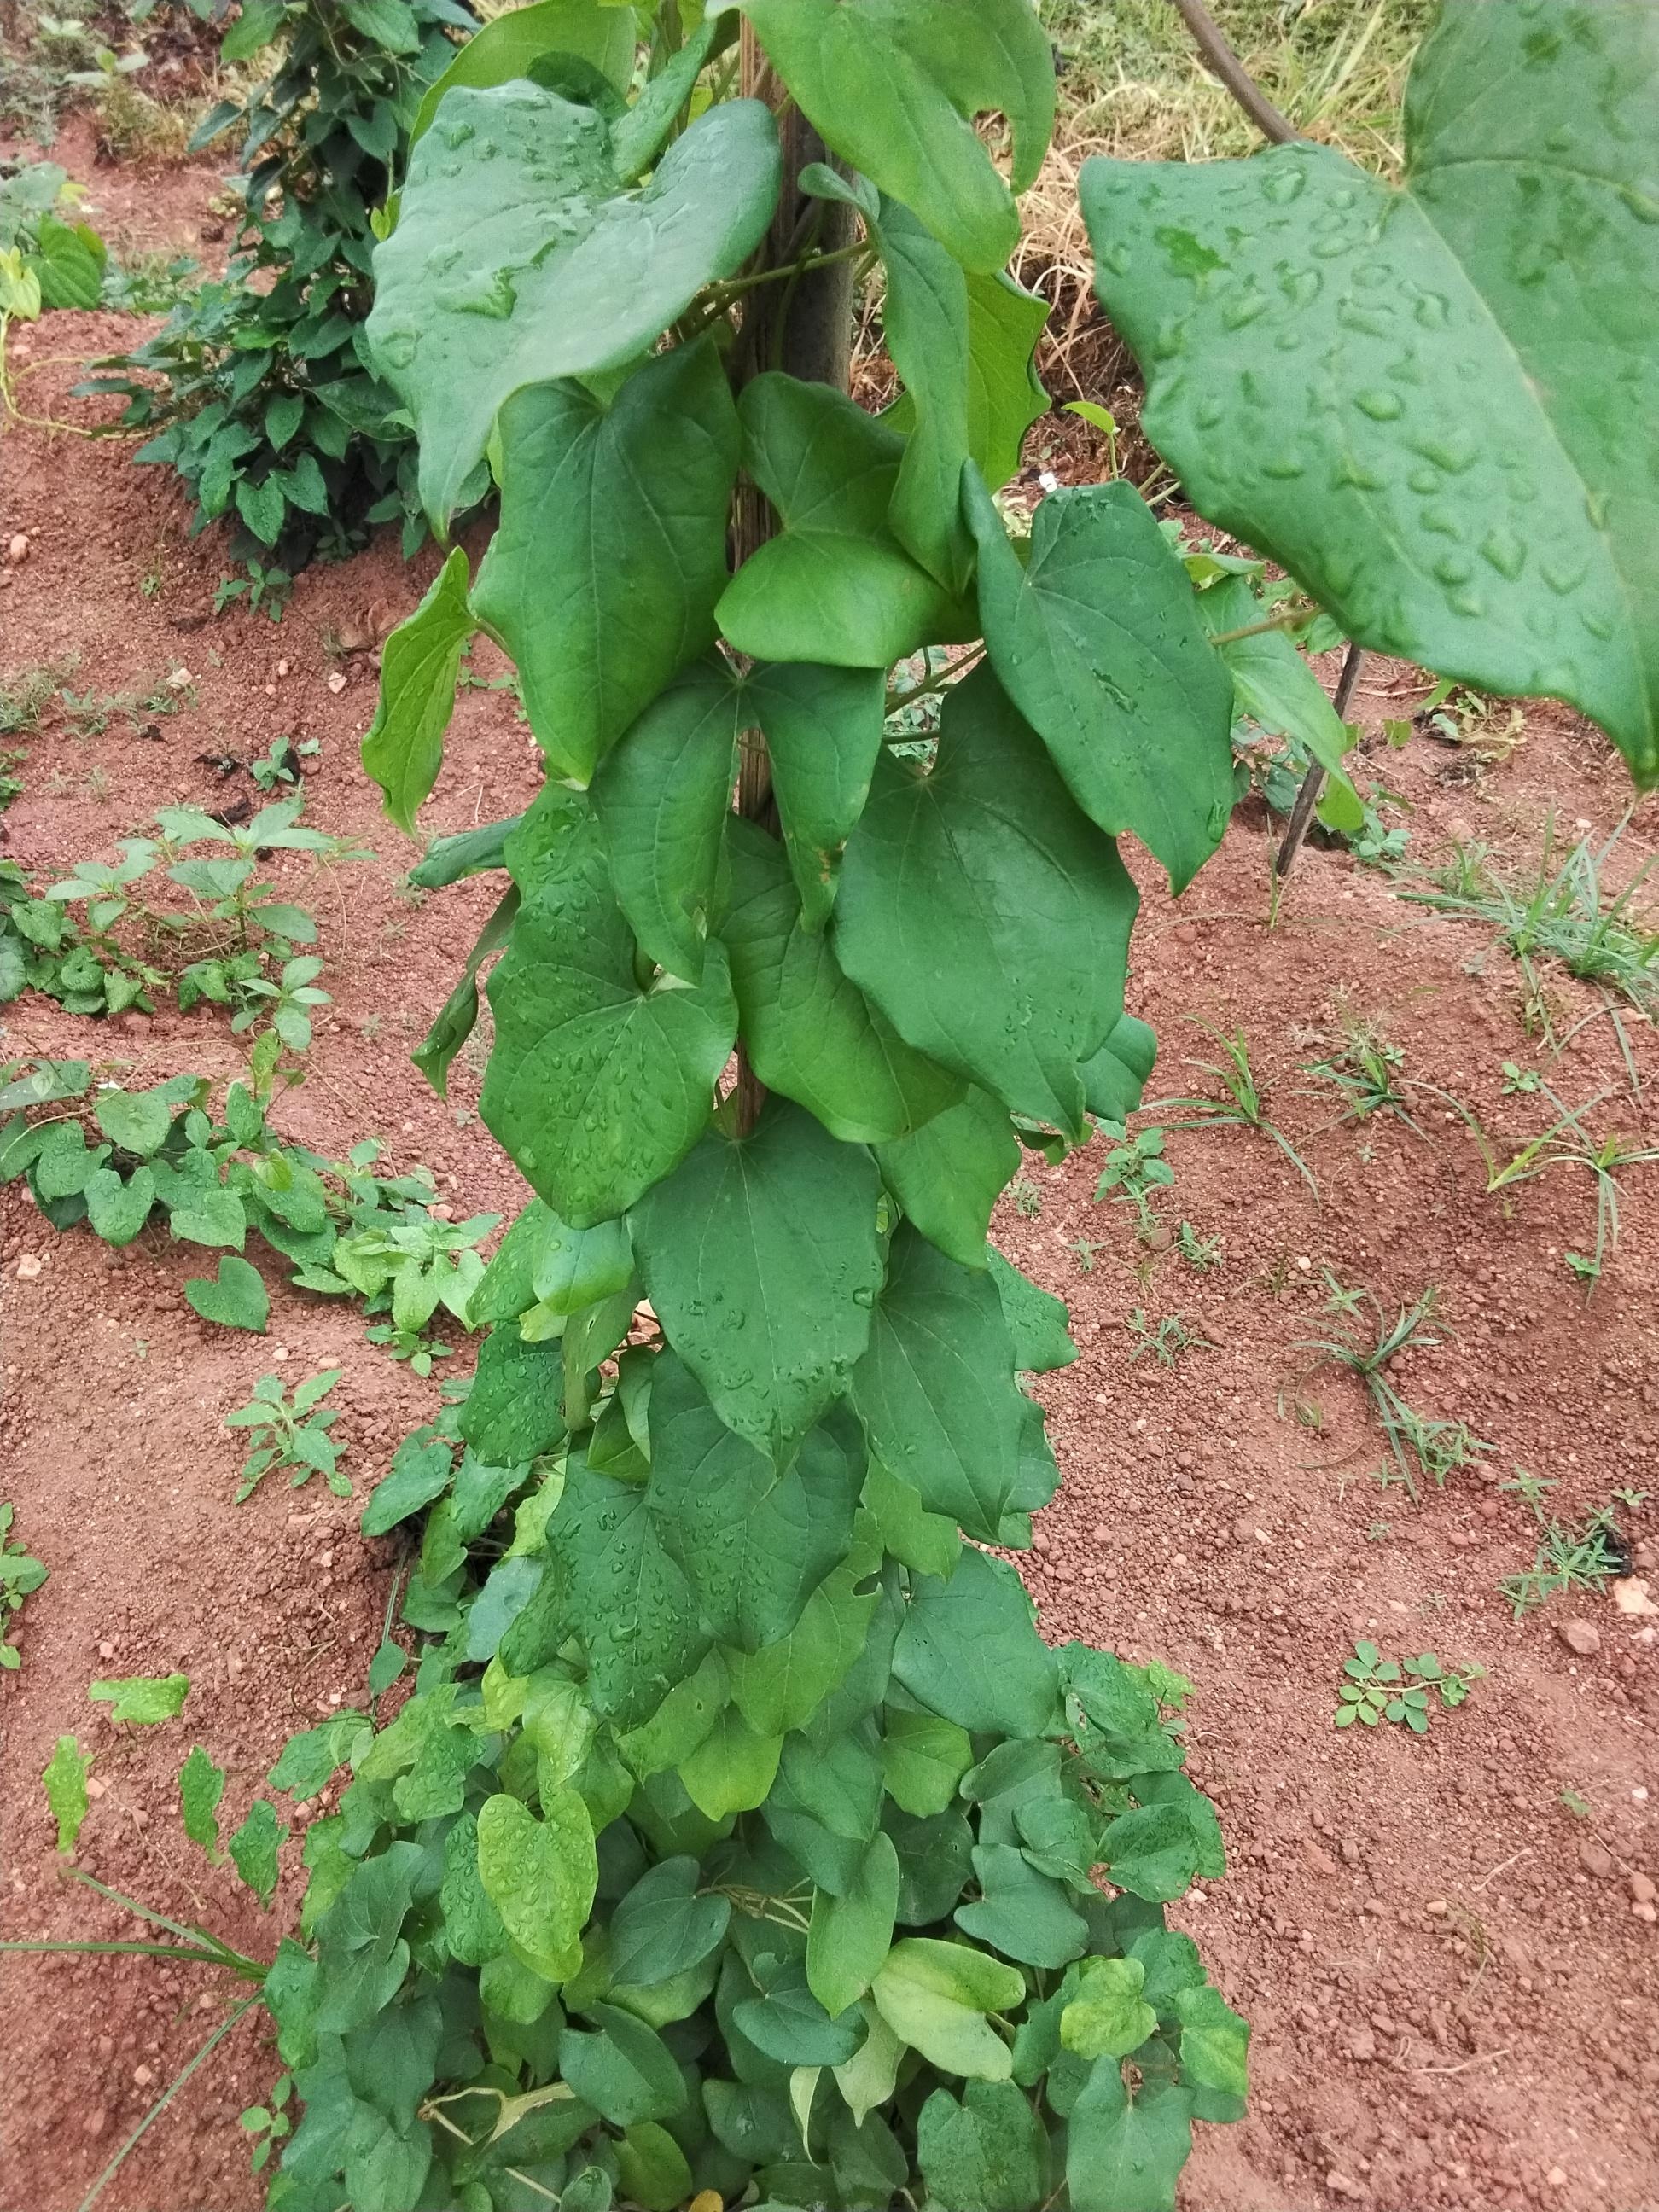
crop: yam
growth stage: vegetative
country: Nigeria
